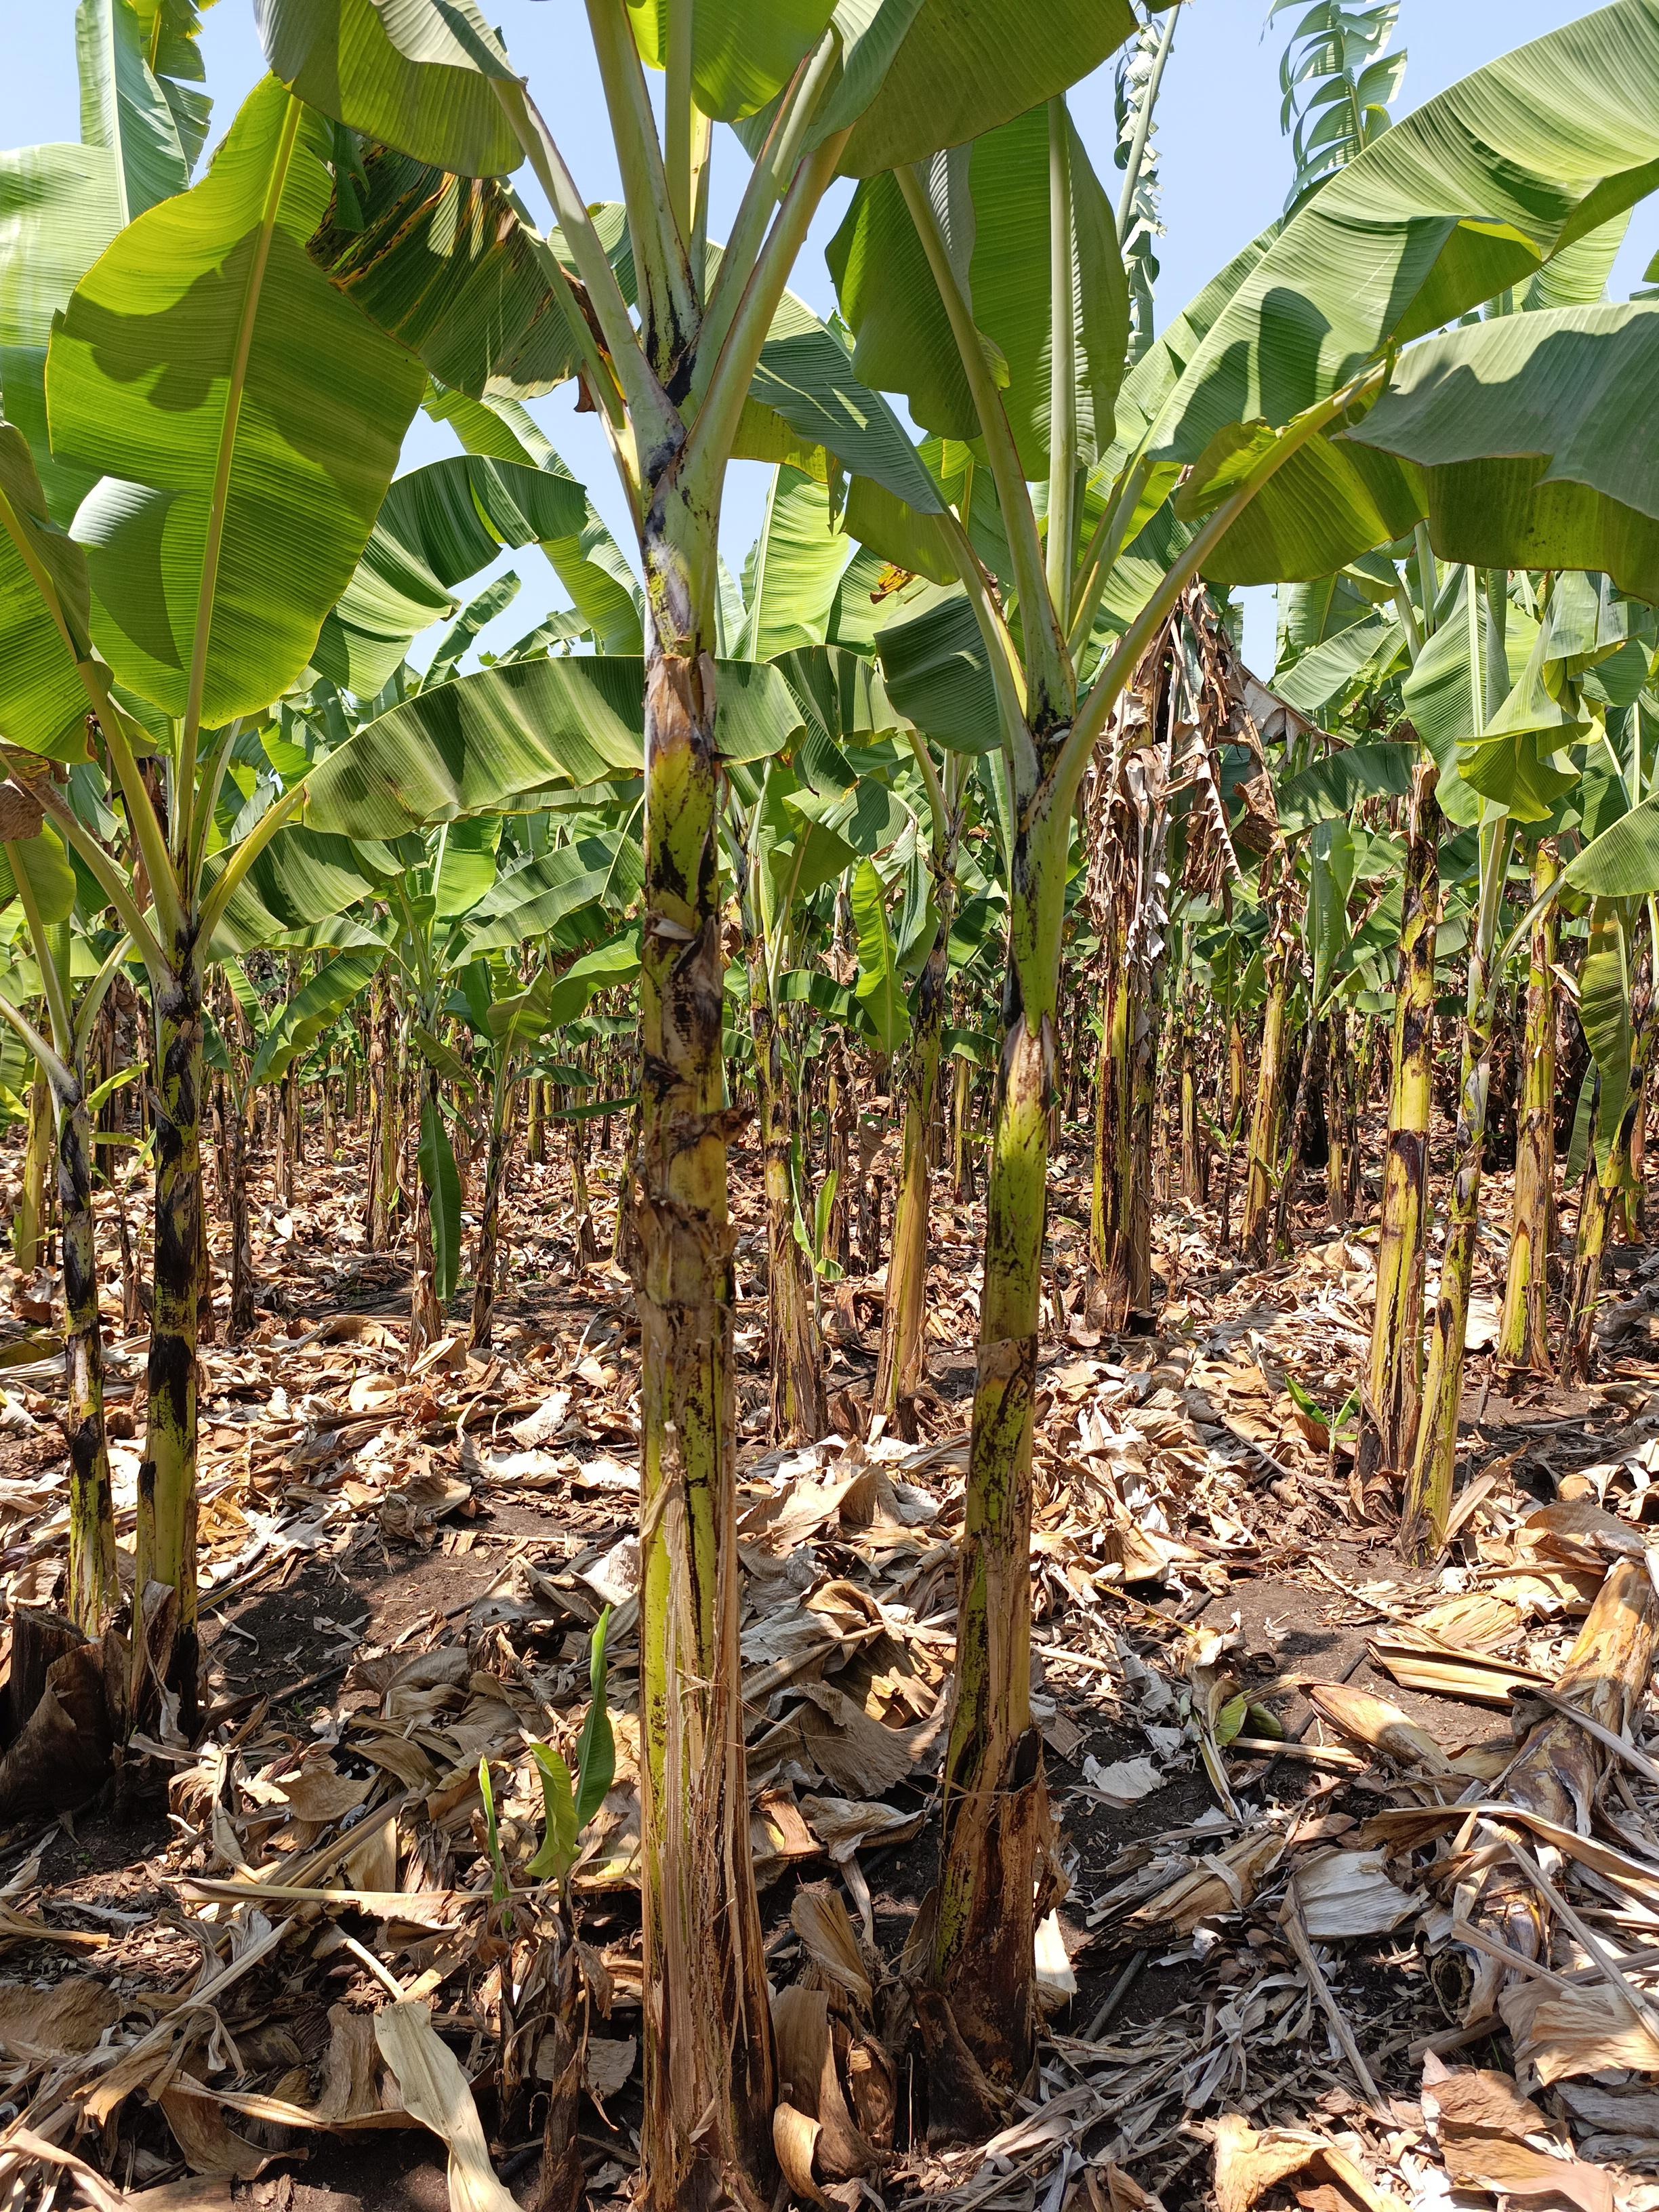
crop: banana
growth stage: vegetative
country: Tanzania
